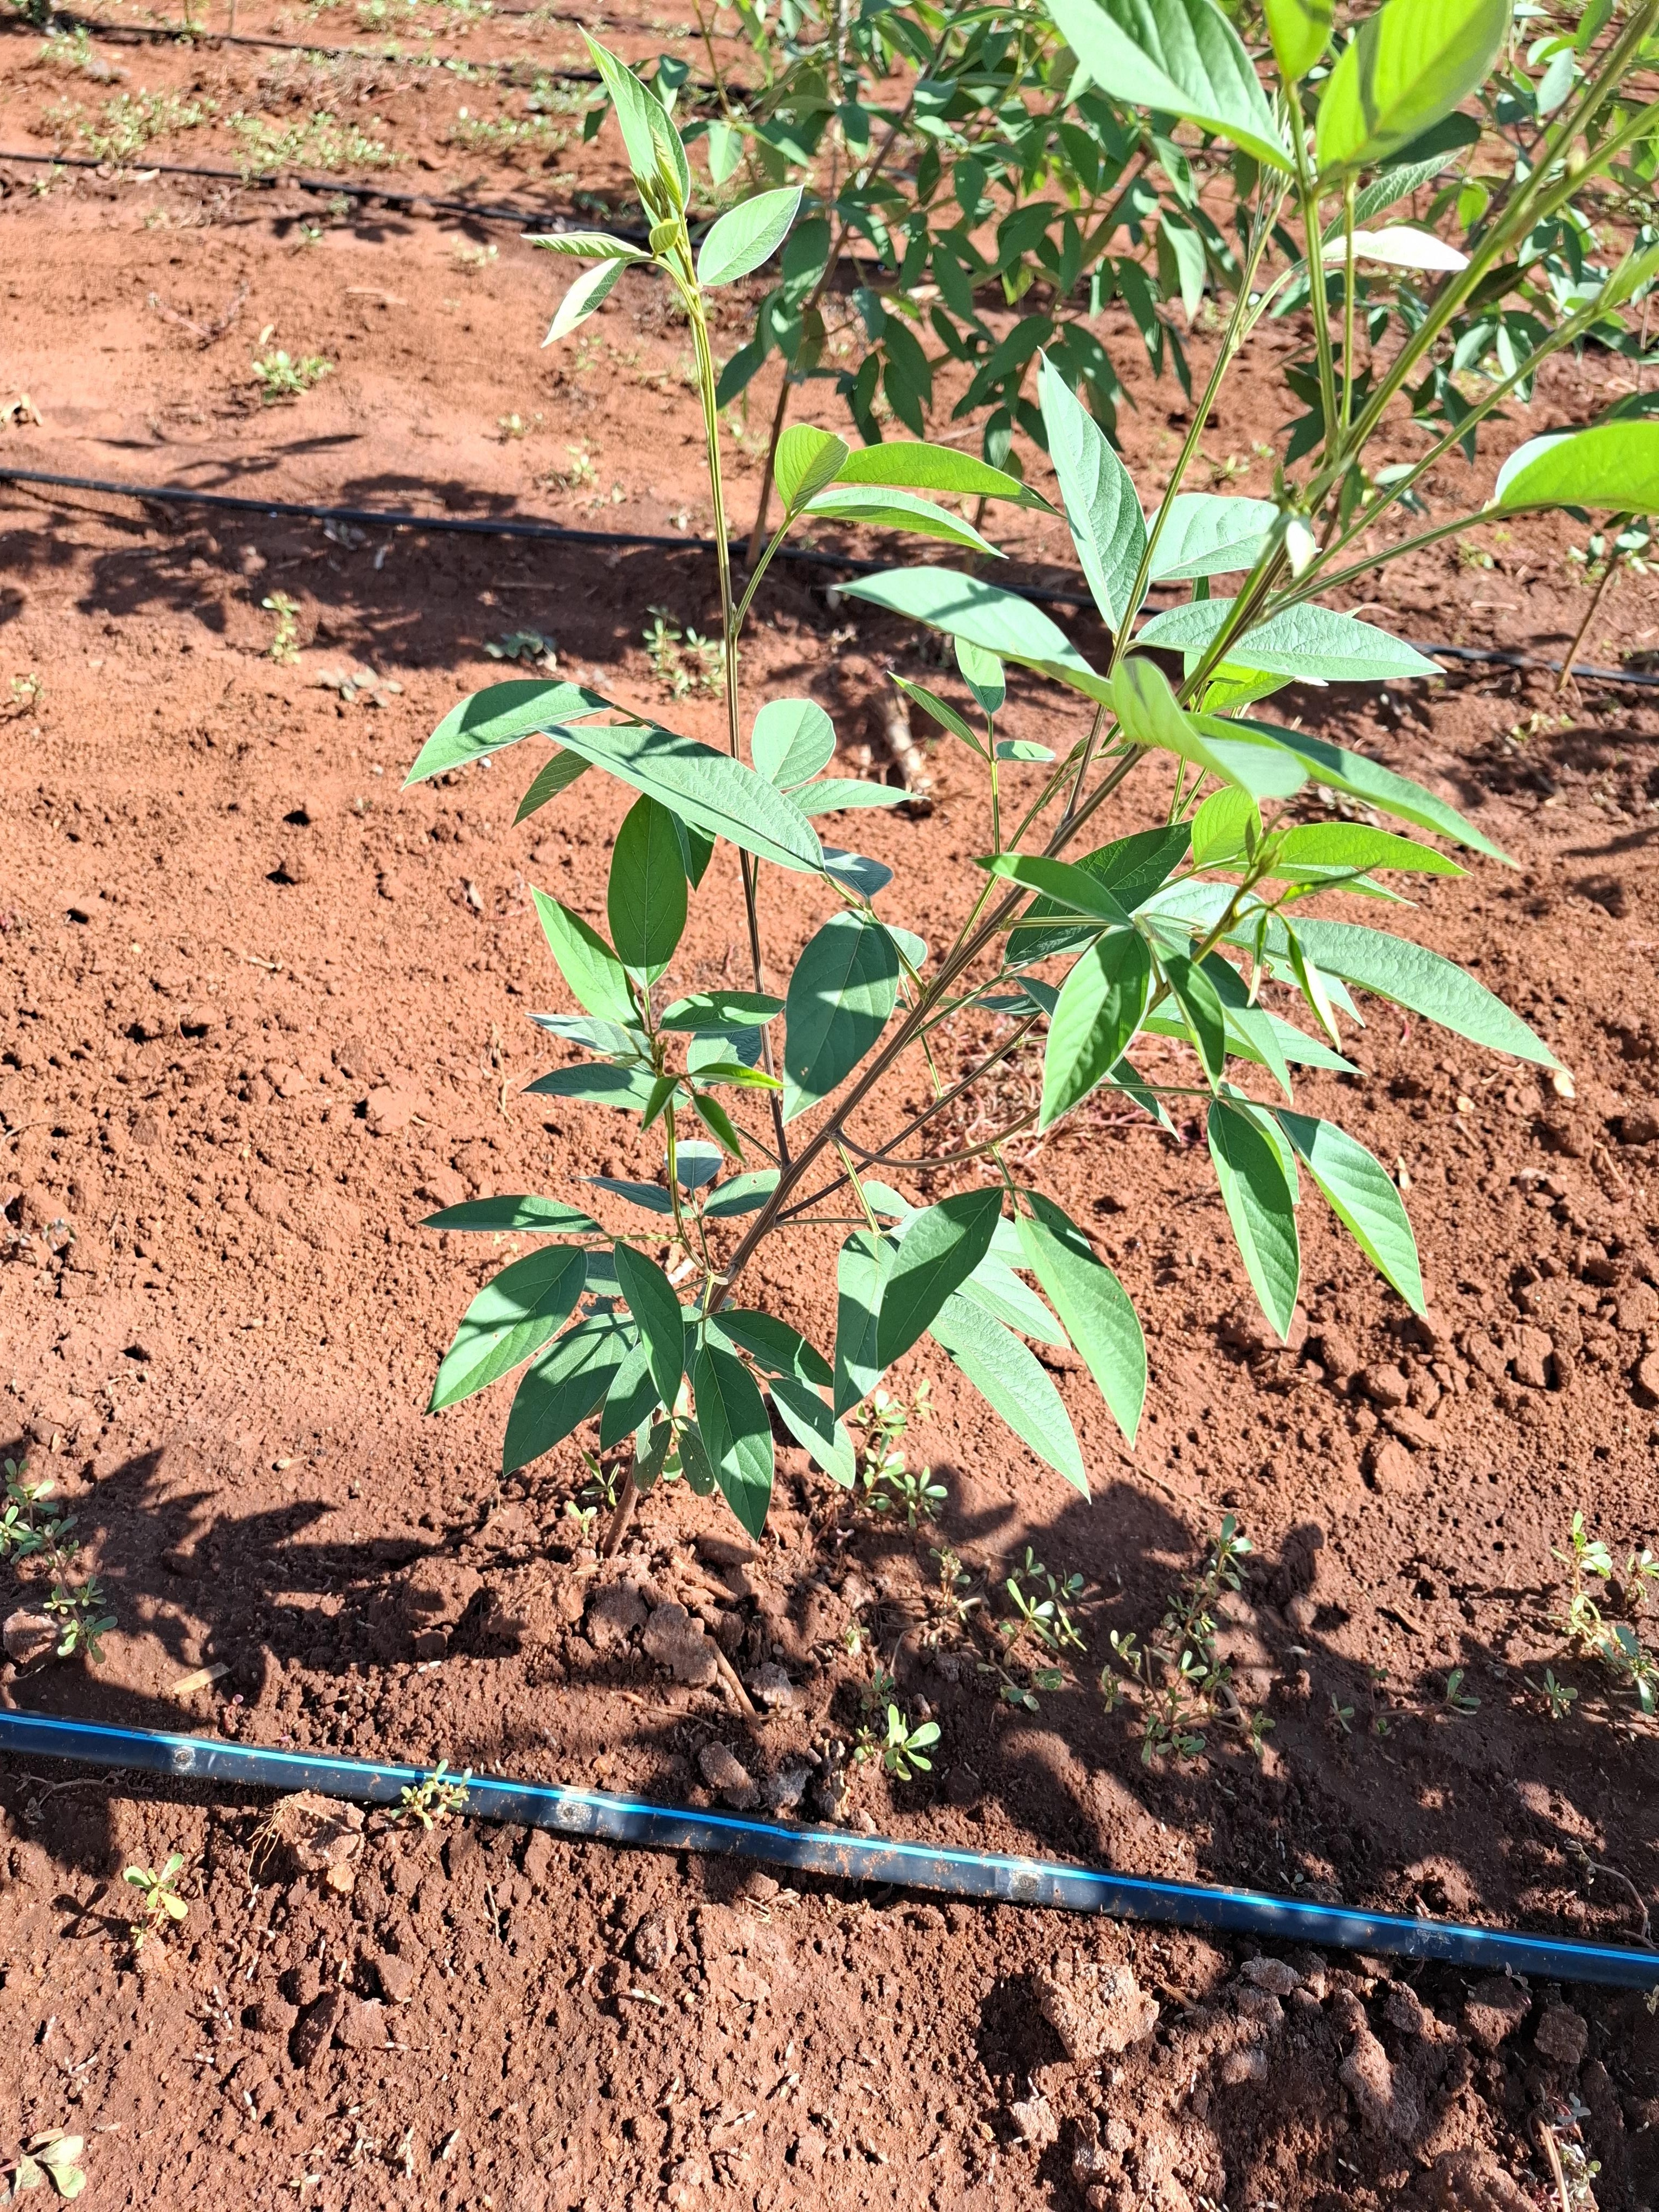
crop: pigeonpea
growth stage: flowering
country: Kenya
